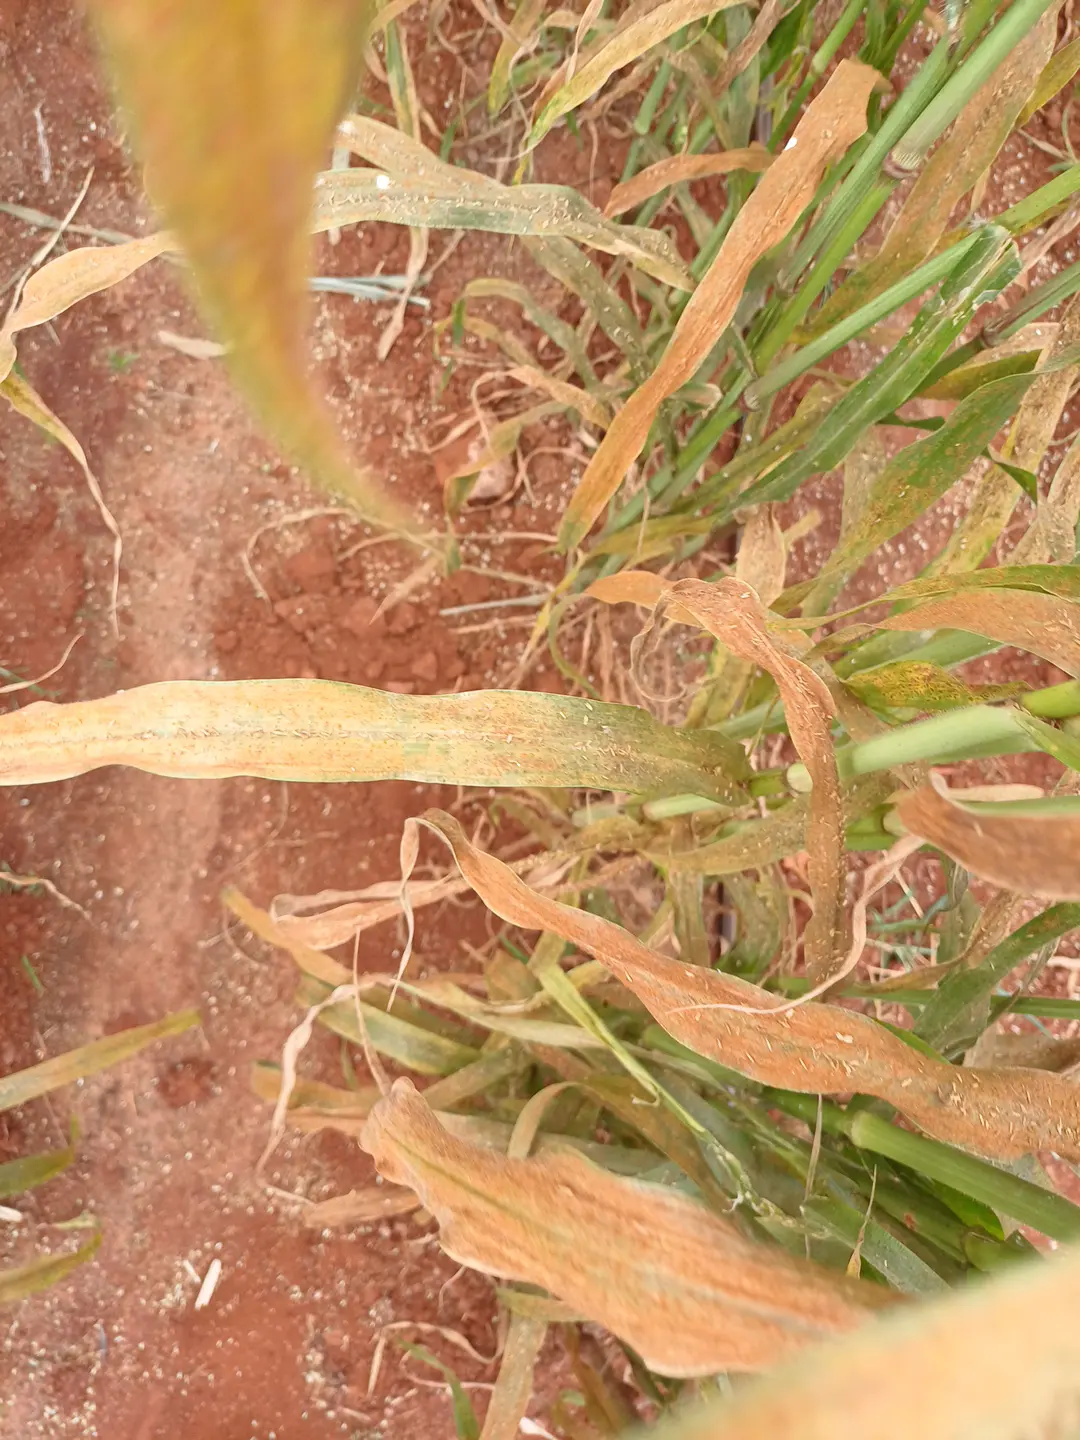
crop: pearl millet
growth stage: filling grain
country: Kenya
